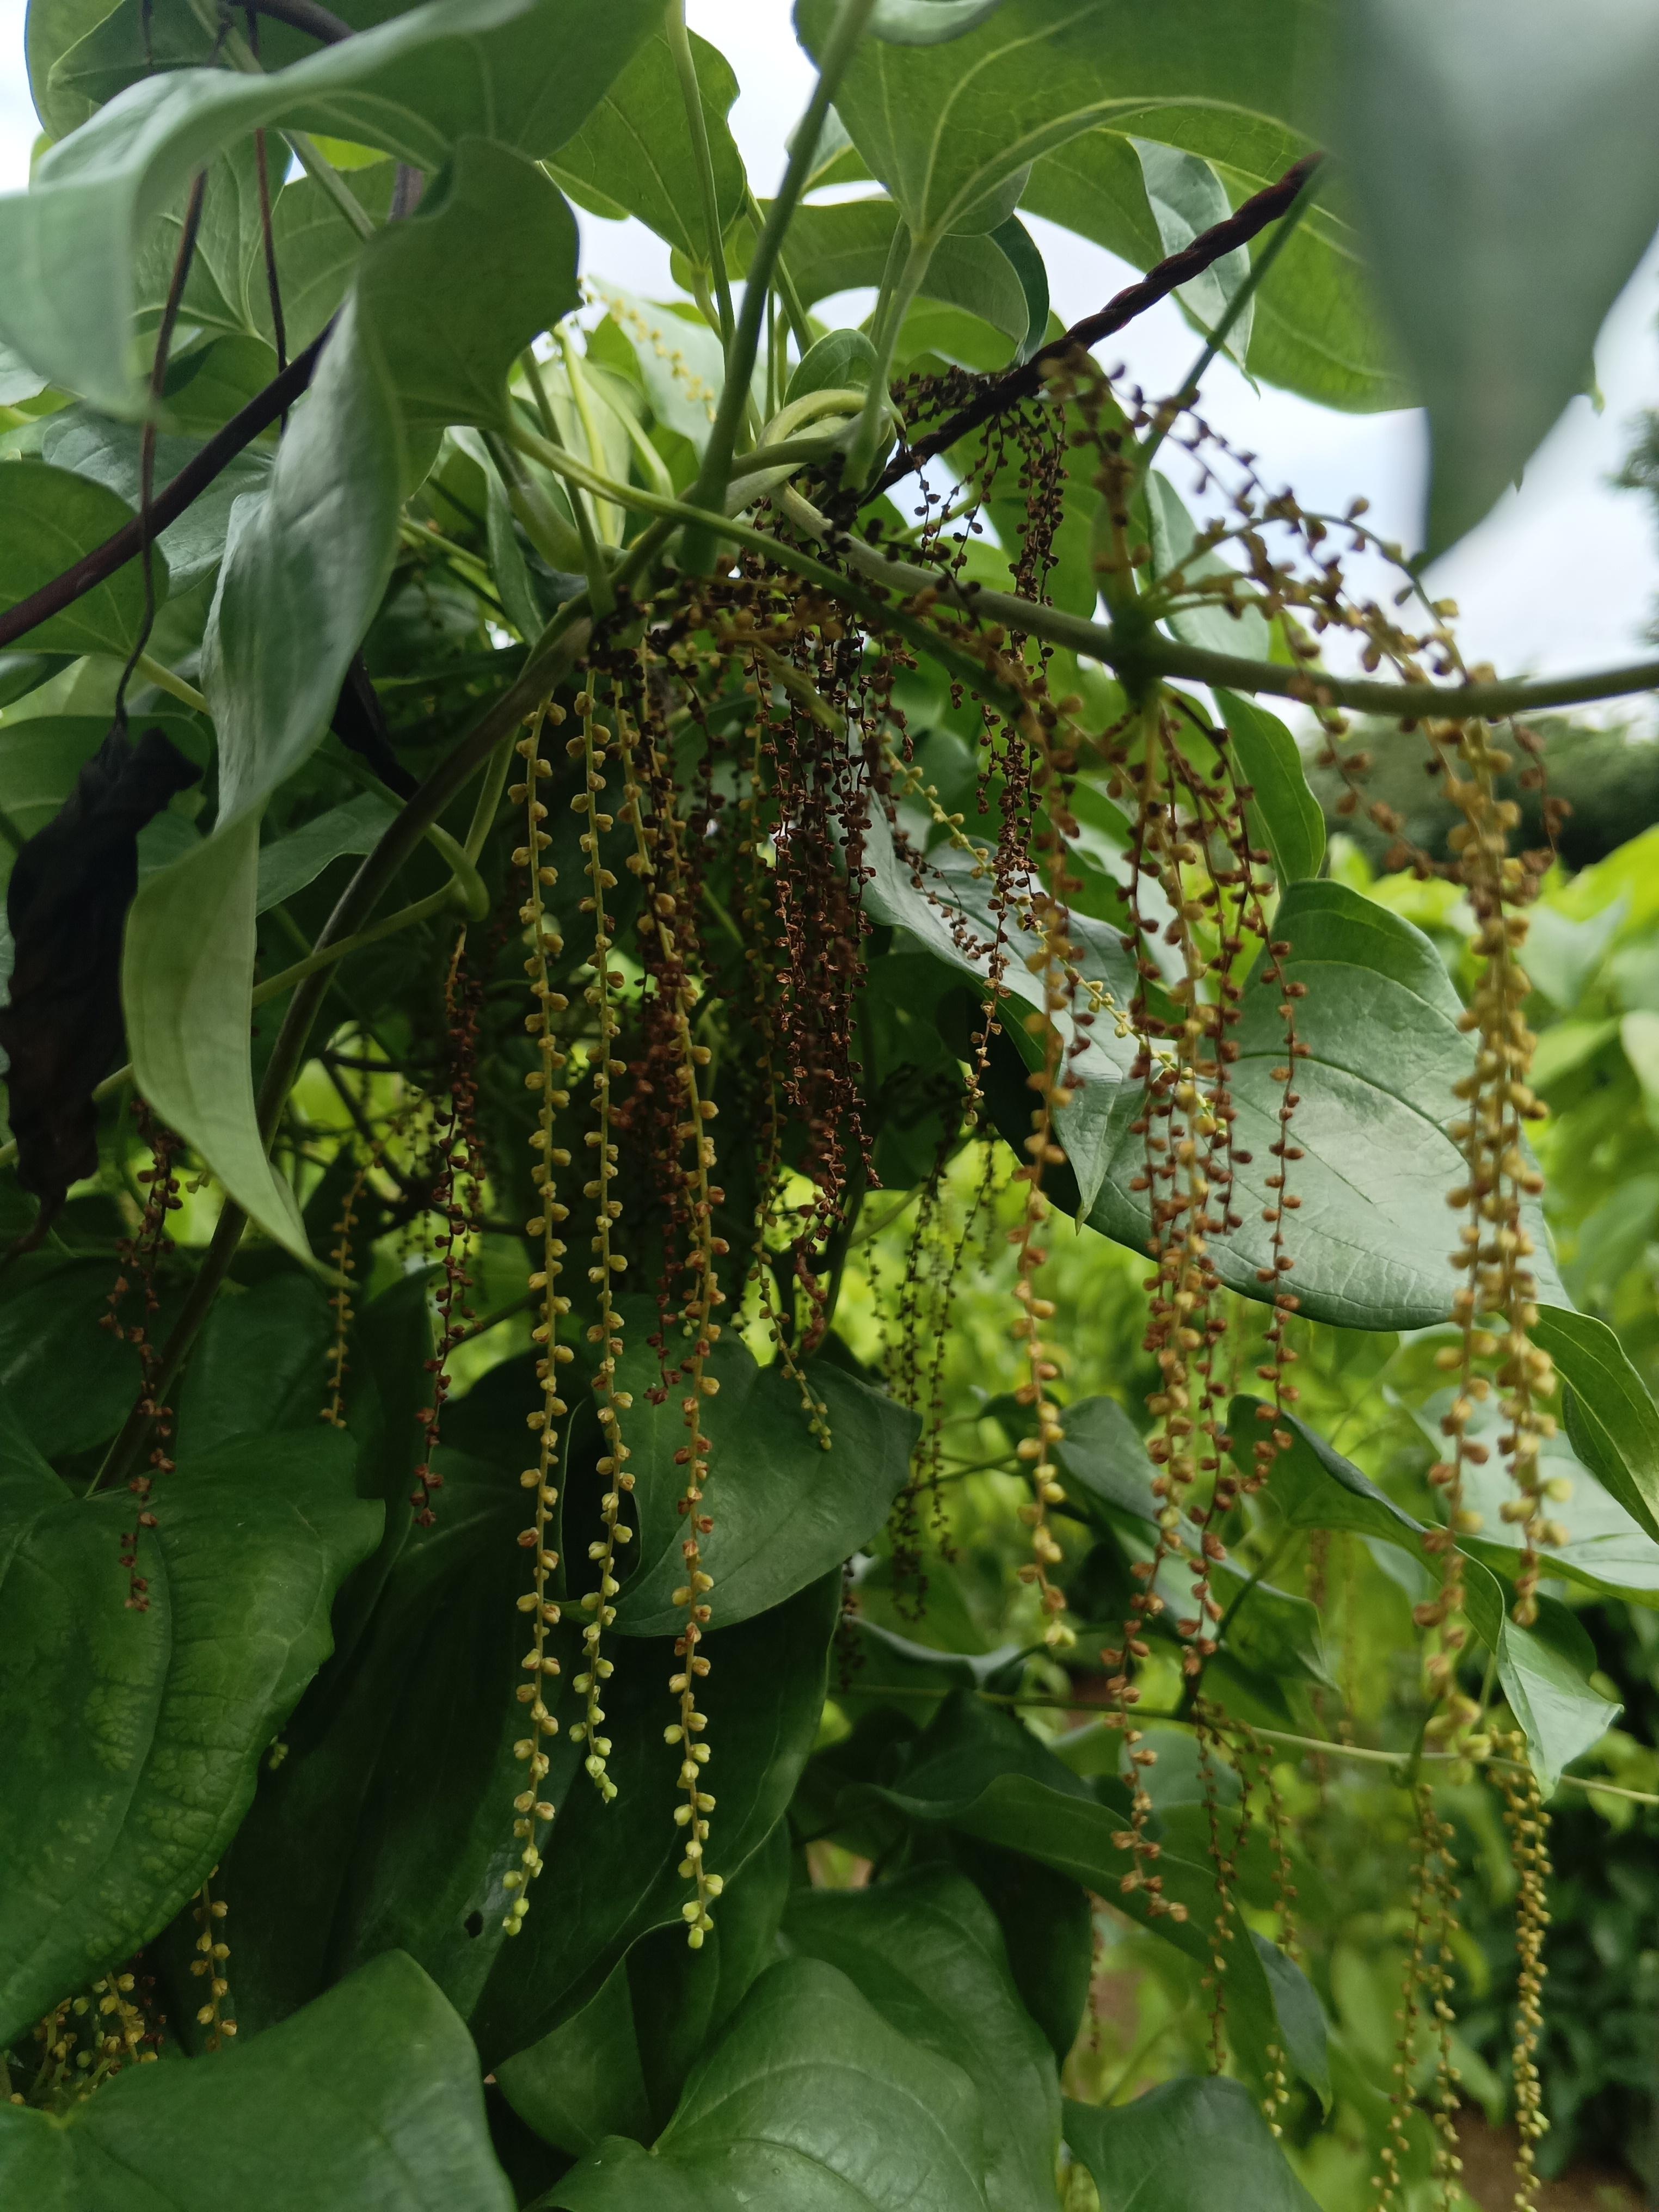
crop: yam
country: Nigeria
